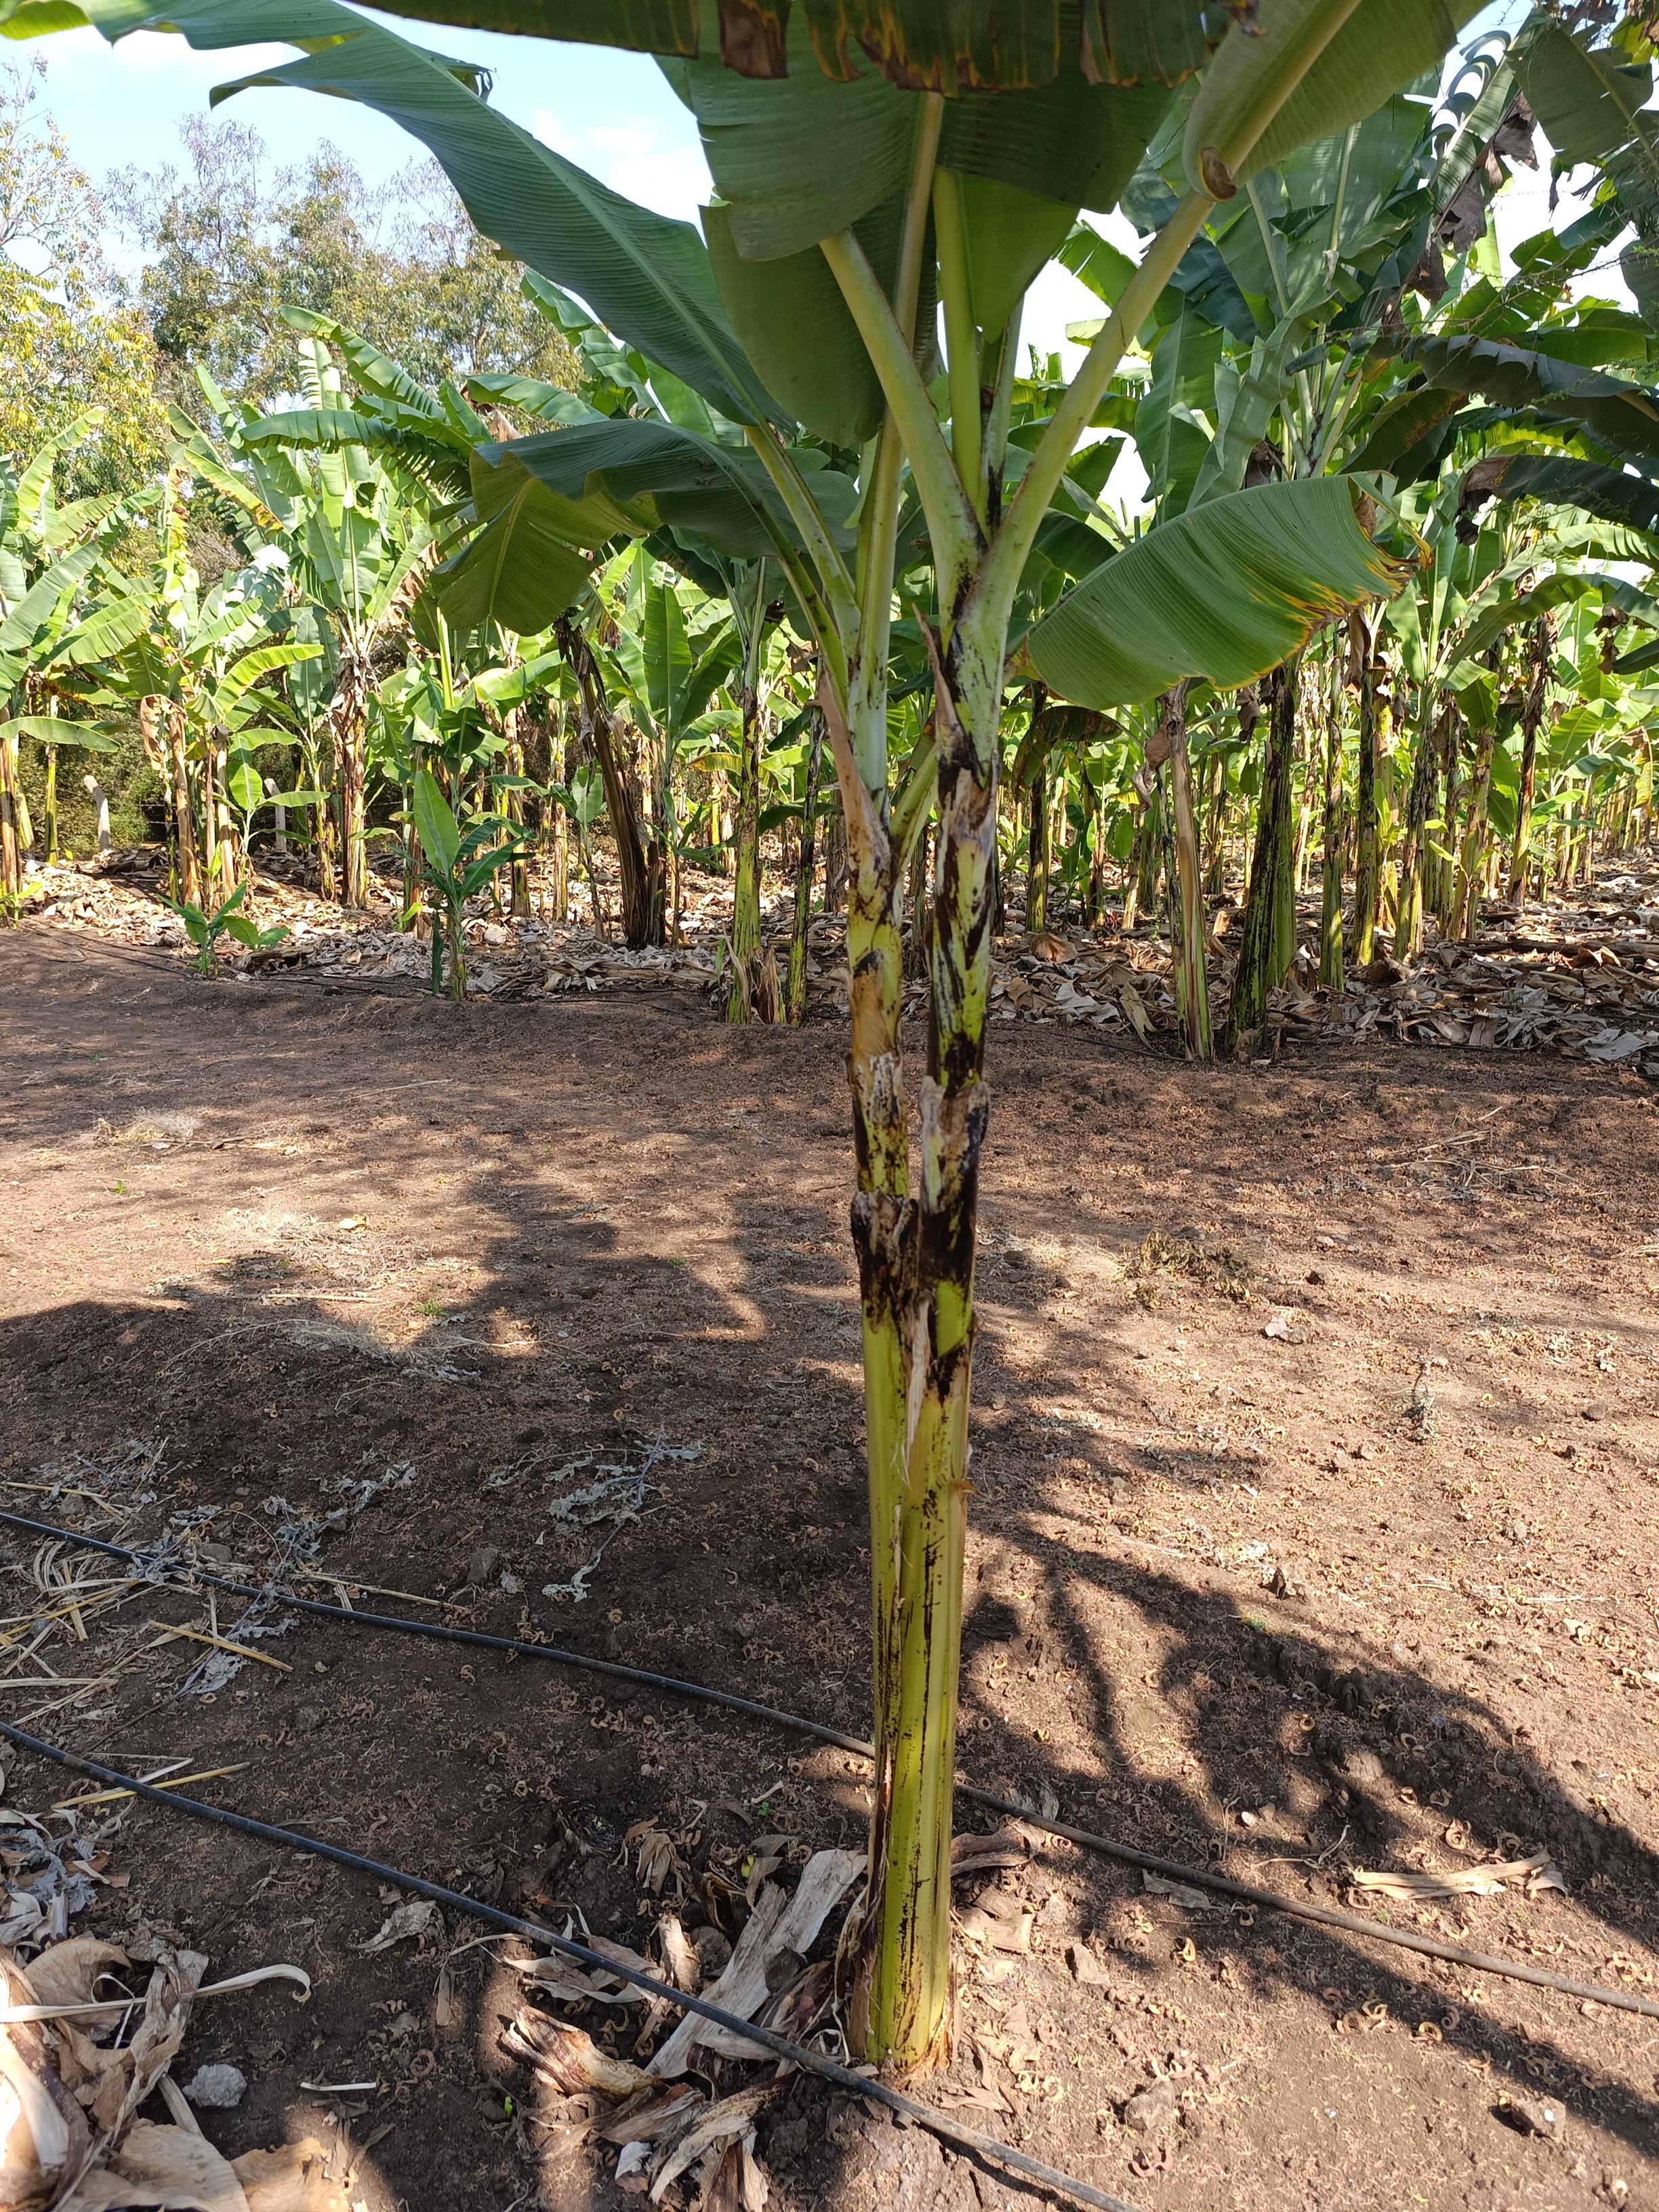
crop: banana
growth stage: vegetative
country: Tanzania
